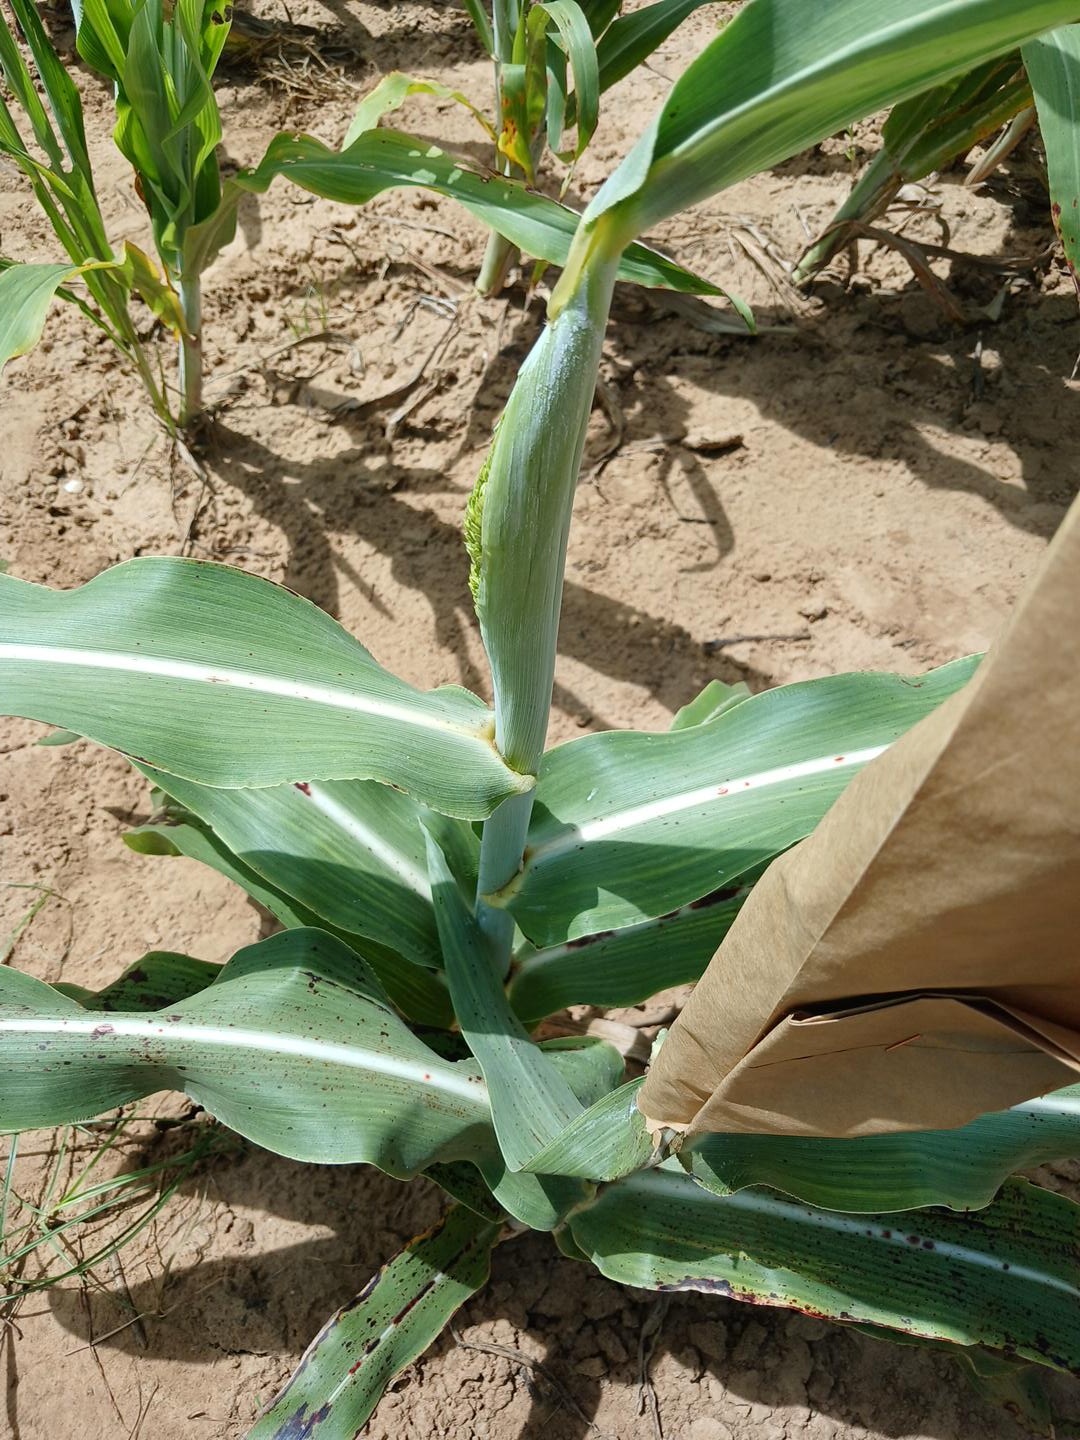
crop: sorghum
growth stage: vegetative
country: Senegal
